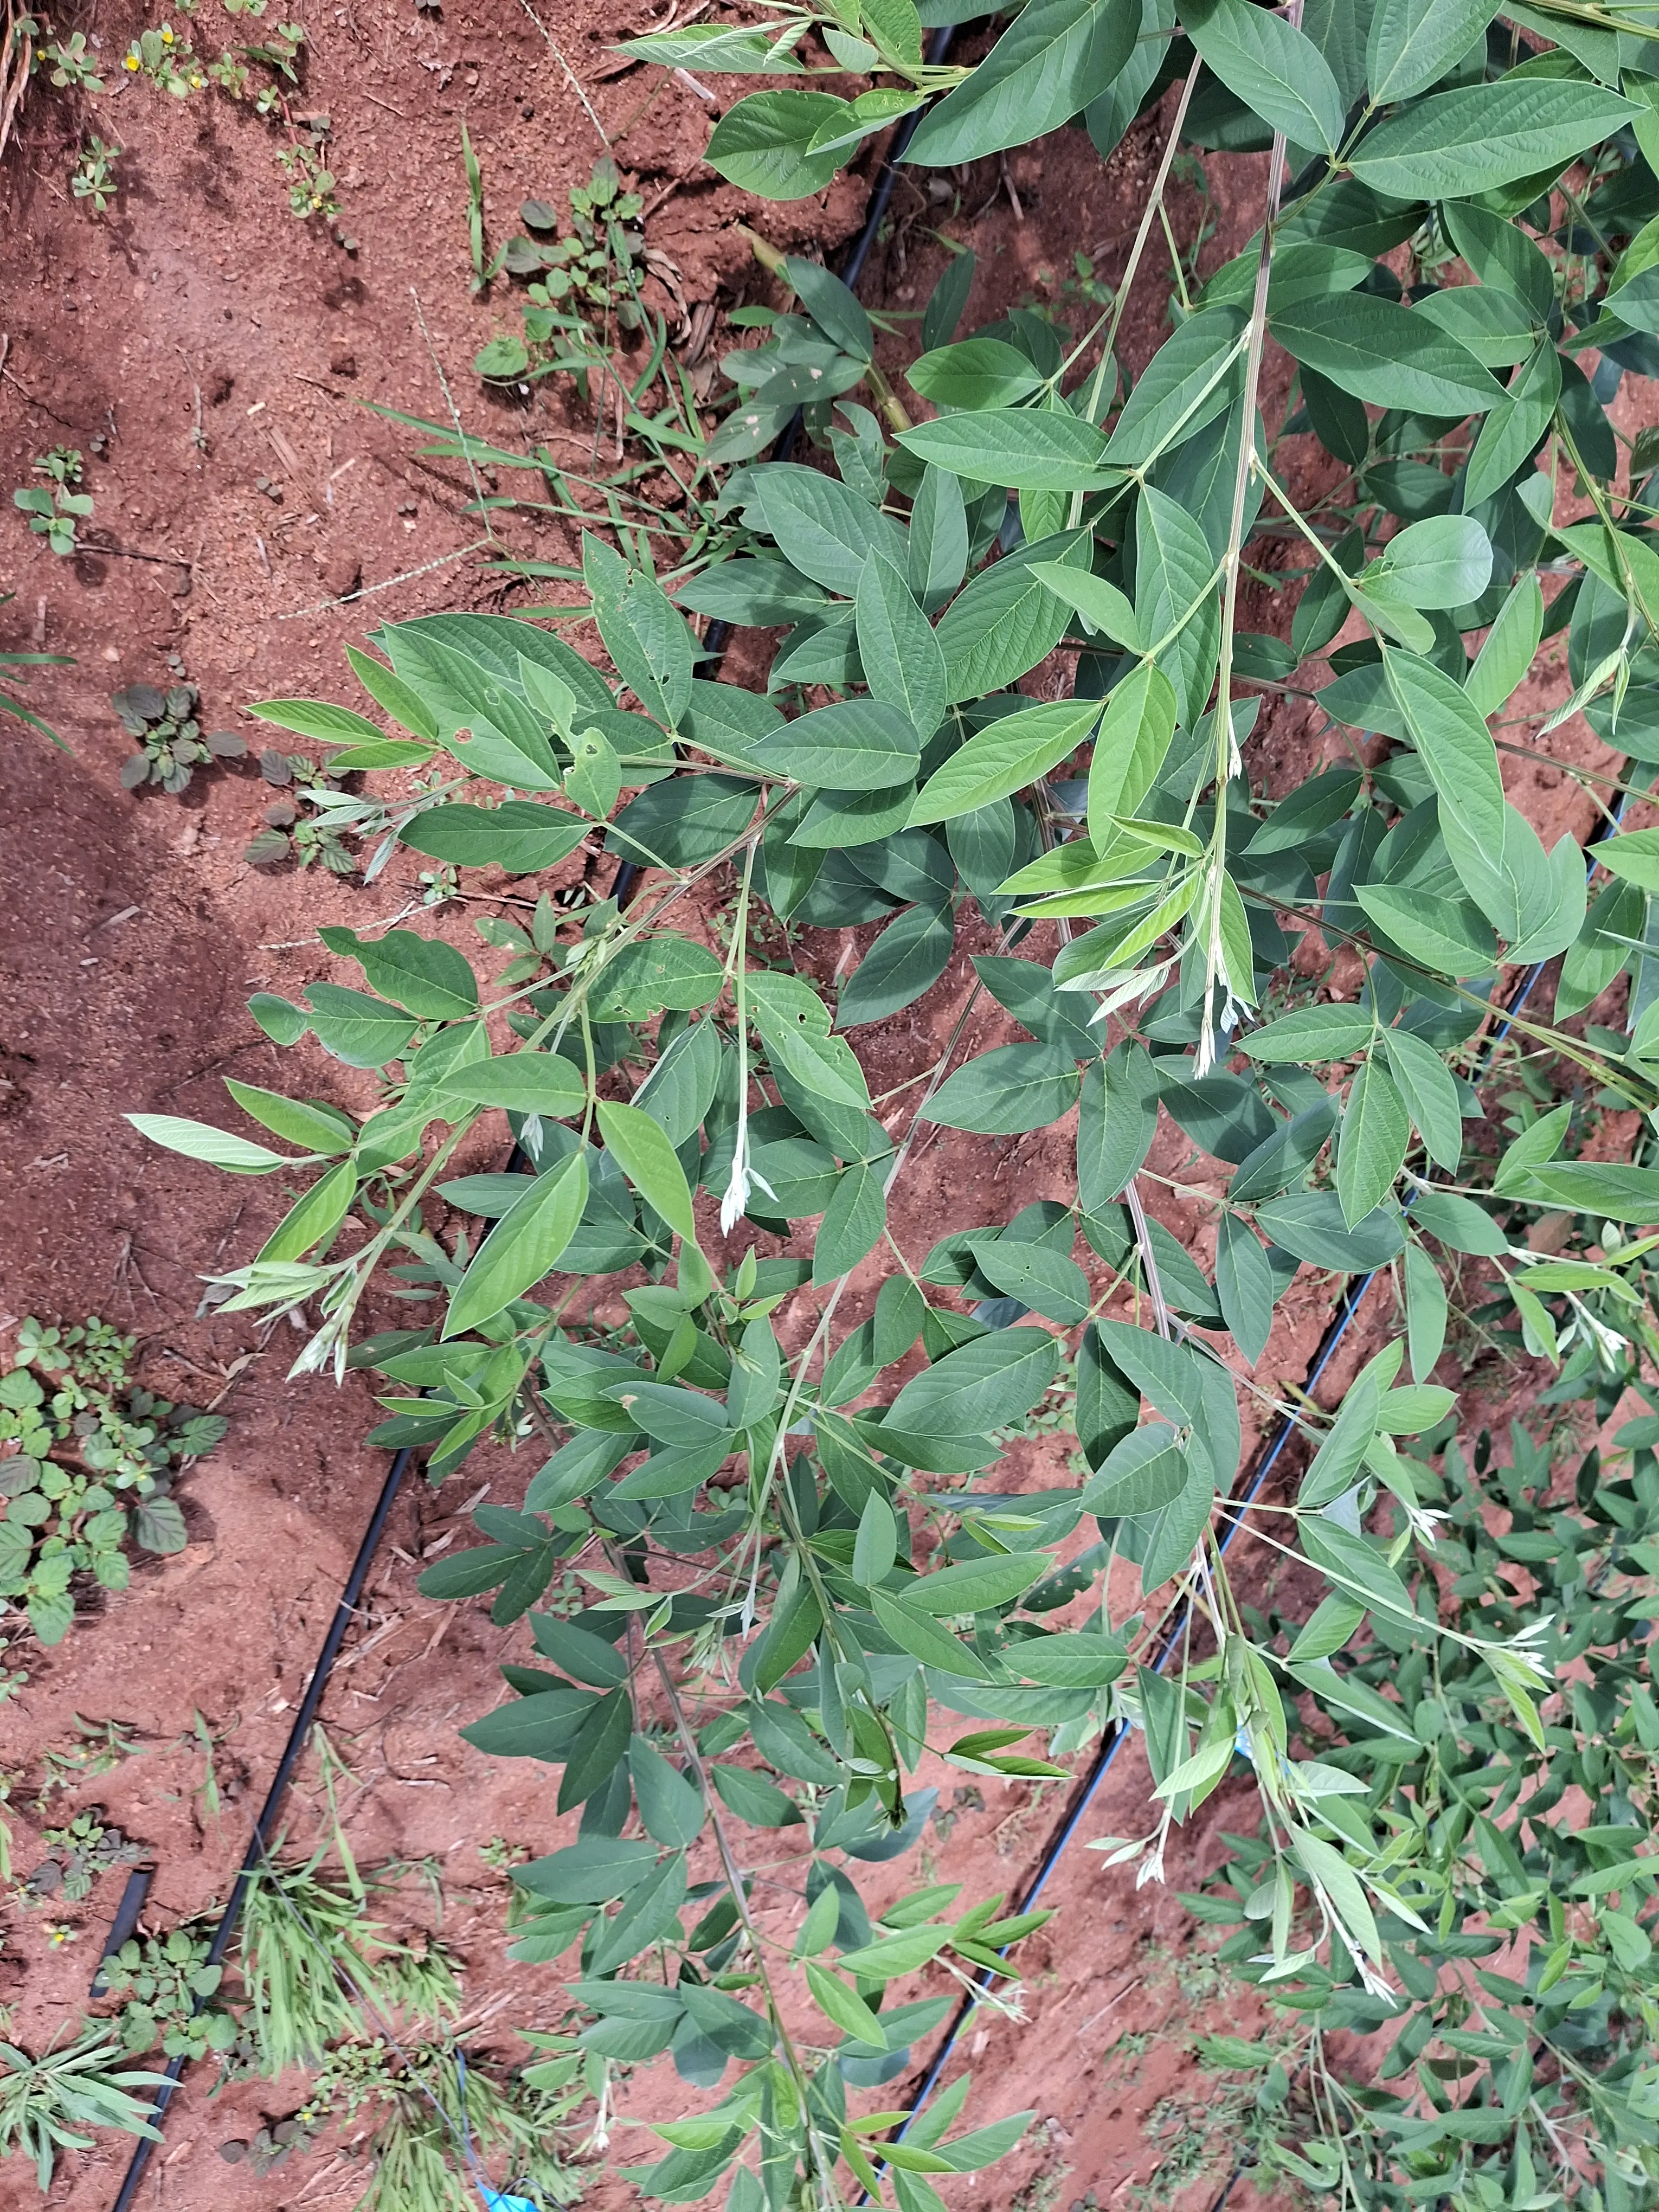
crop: pigeonpea
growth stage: vegetative
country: Kenya
